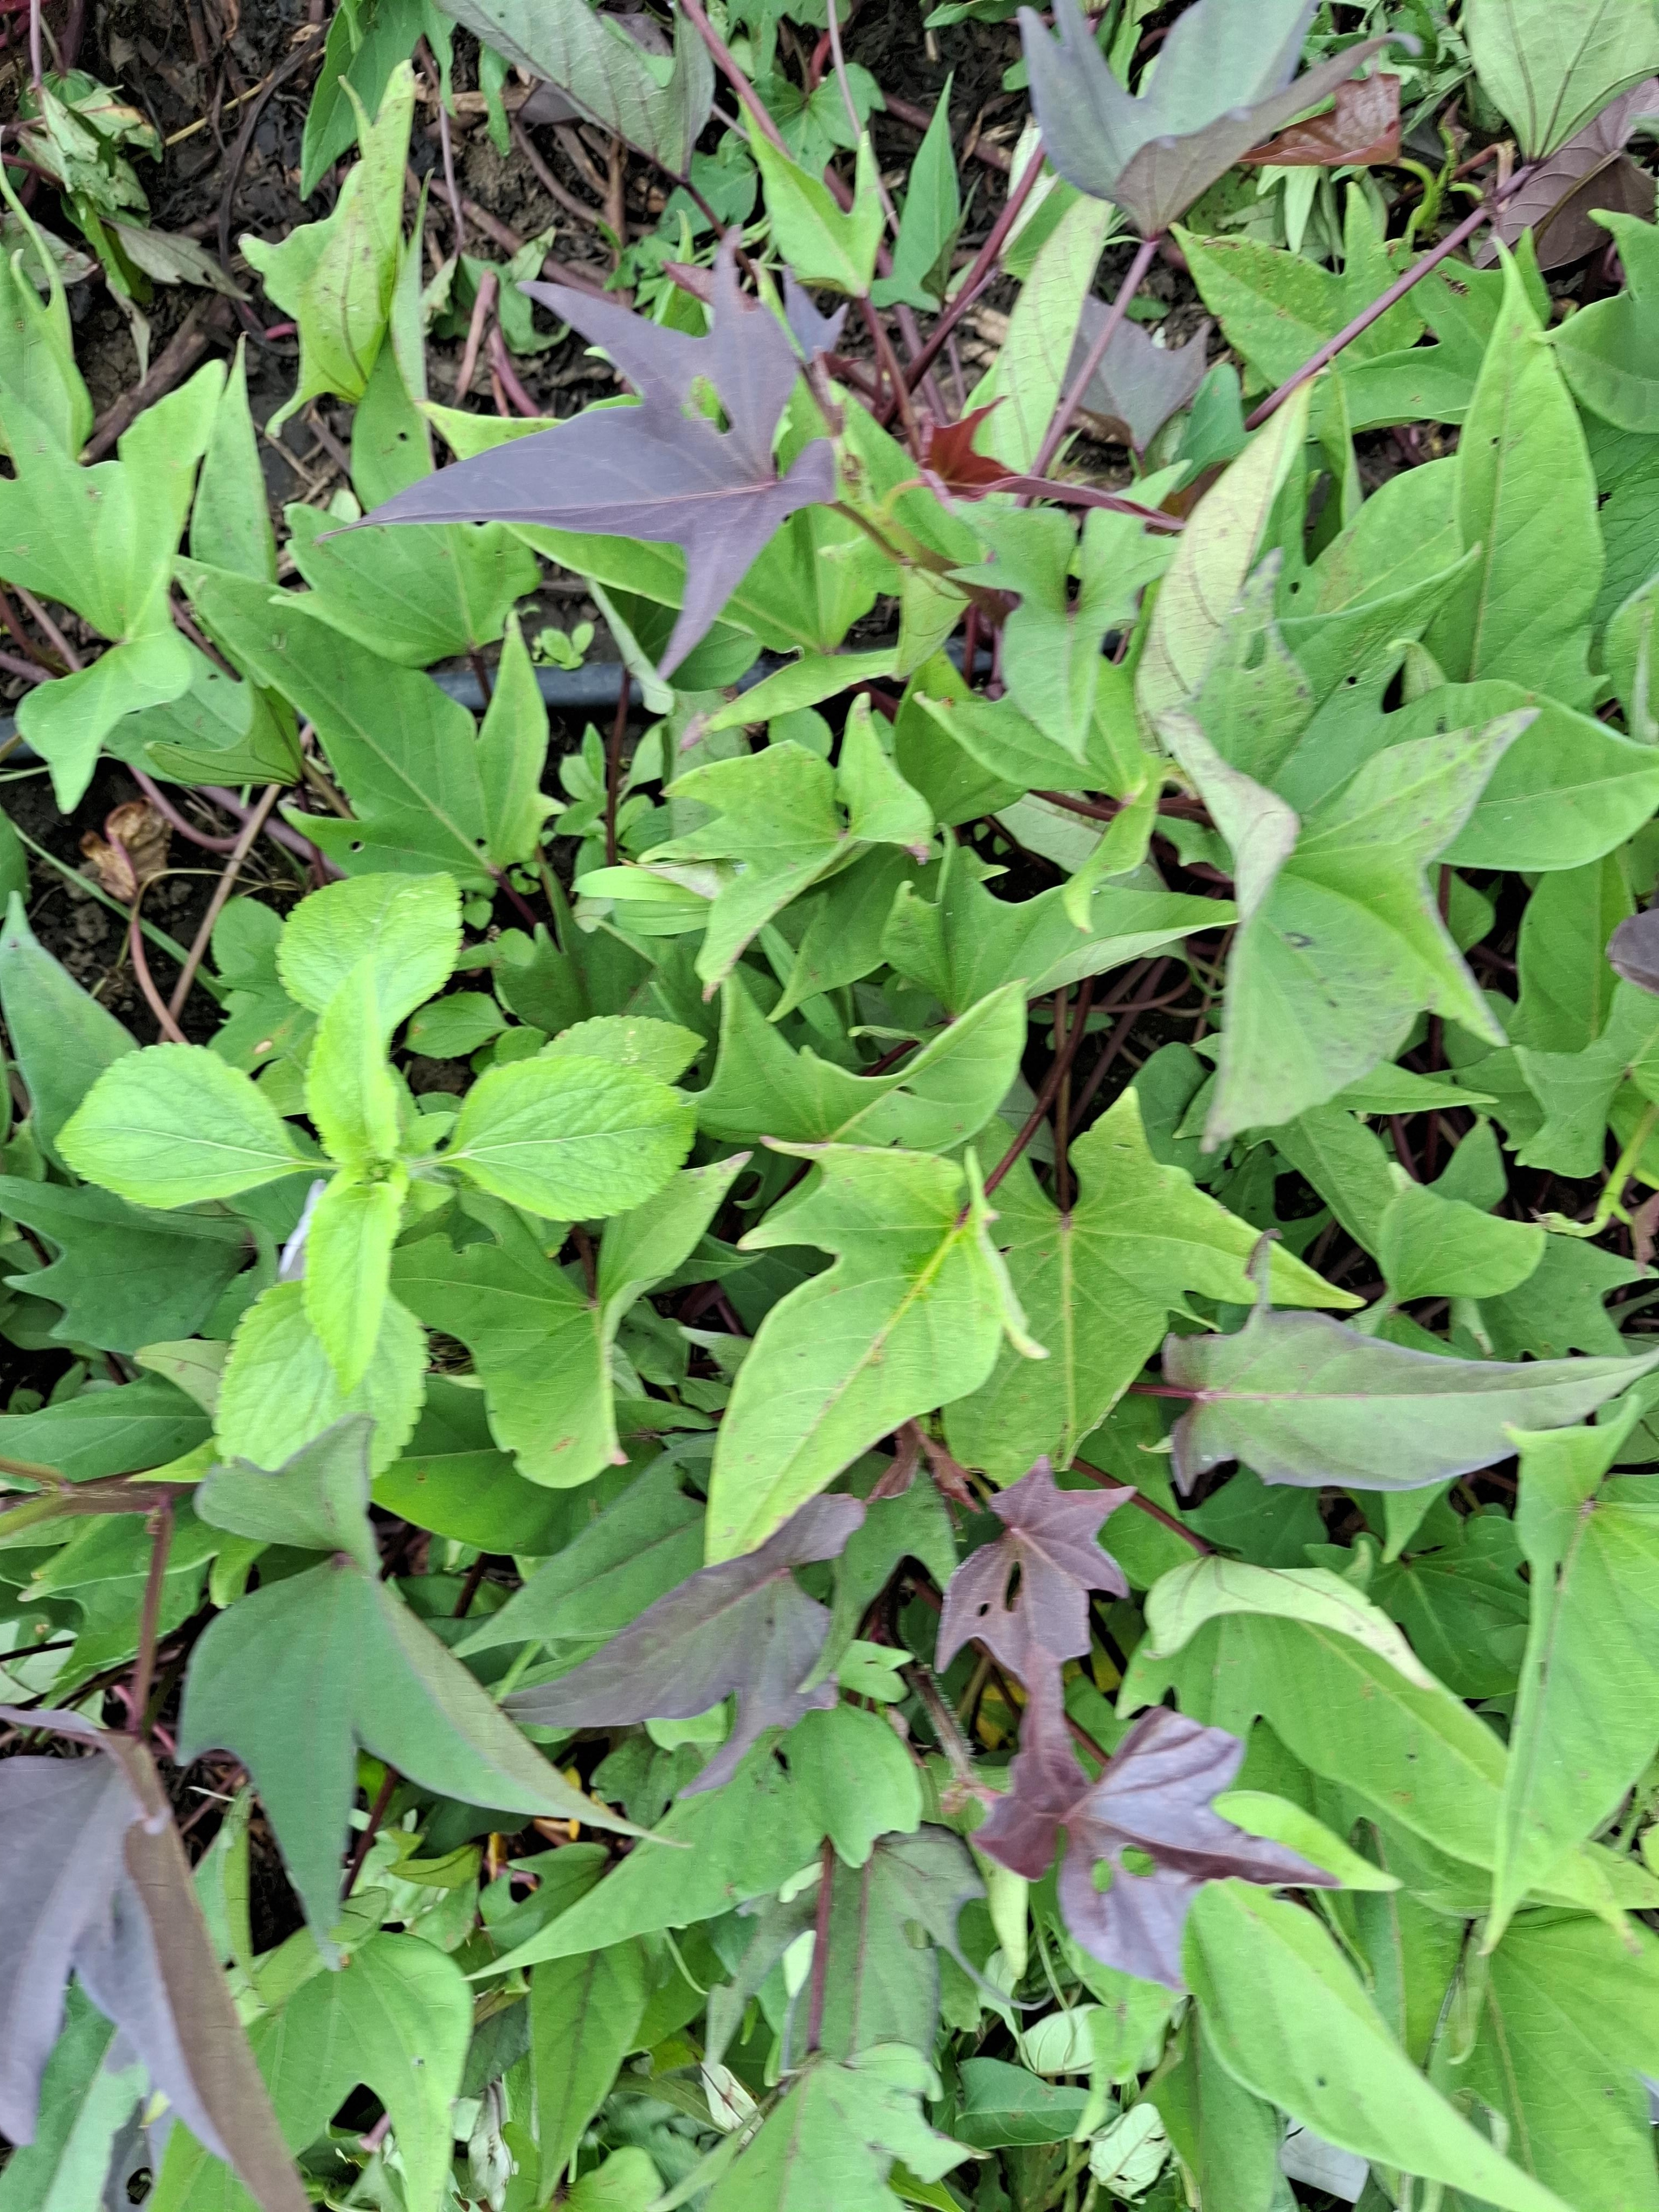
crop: sorghum
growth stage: harvest maturity
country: Tanzania
